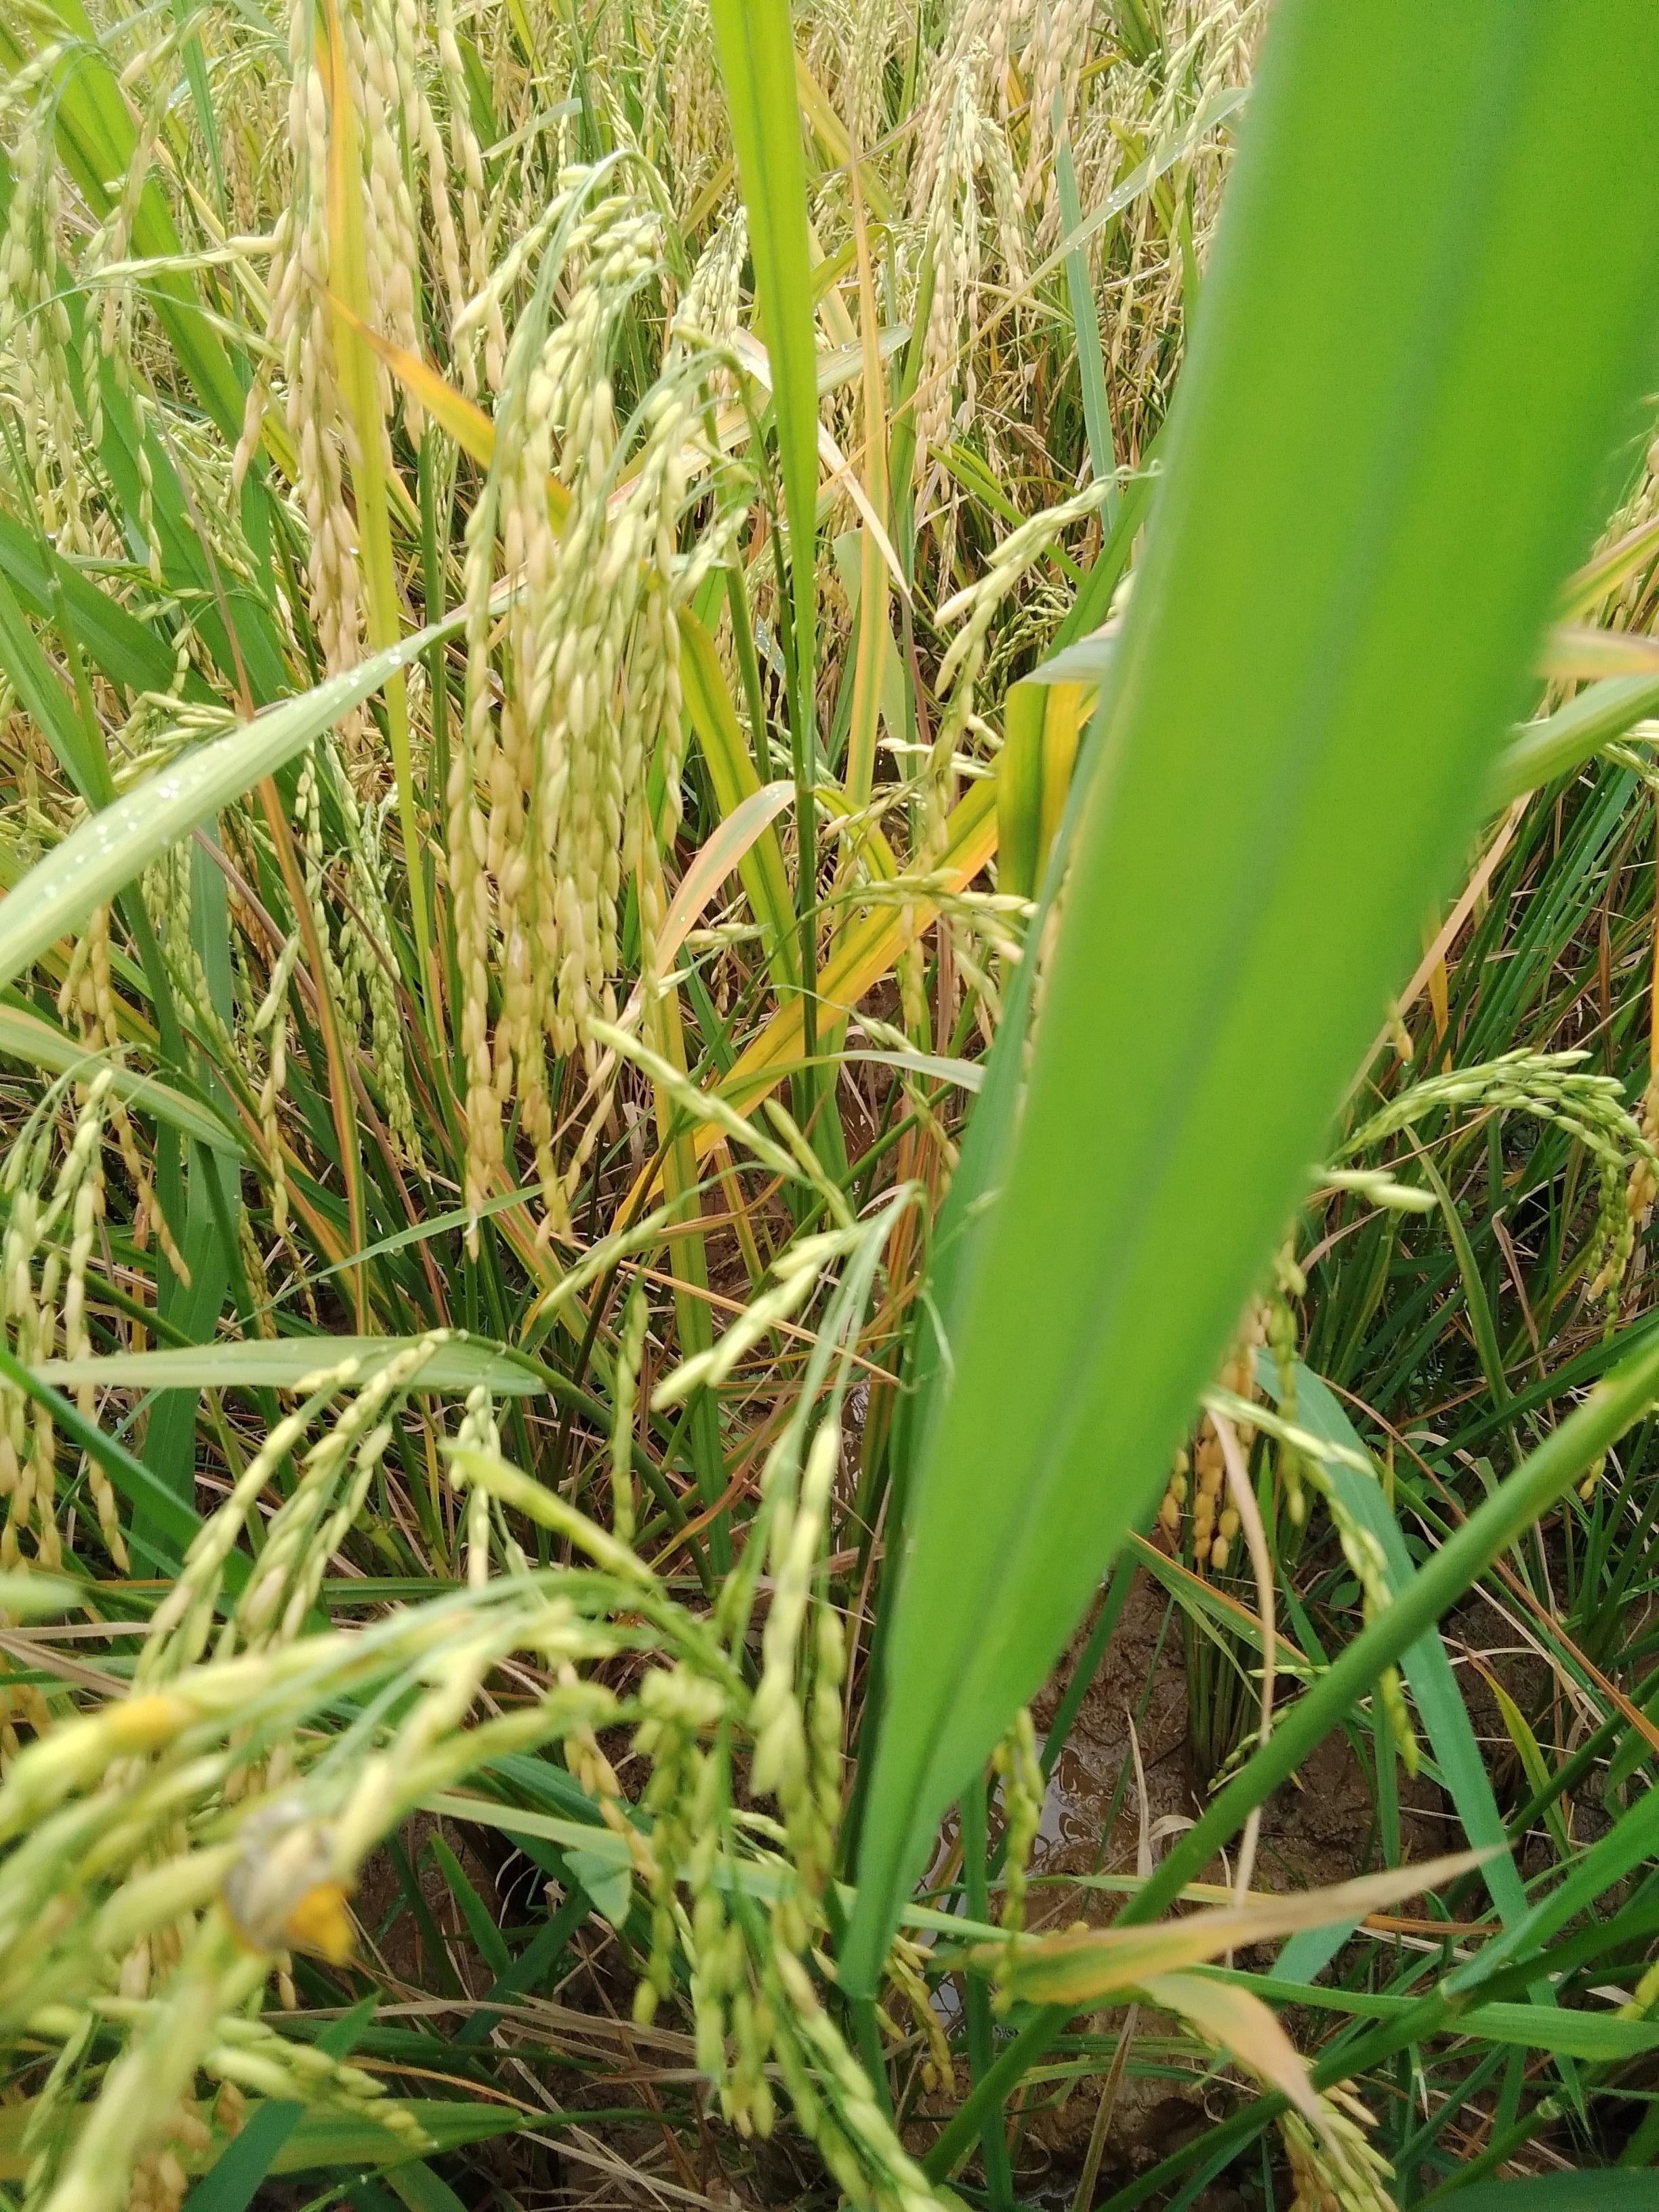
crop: rice
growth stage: ripening
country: Nigeria
